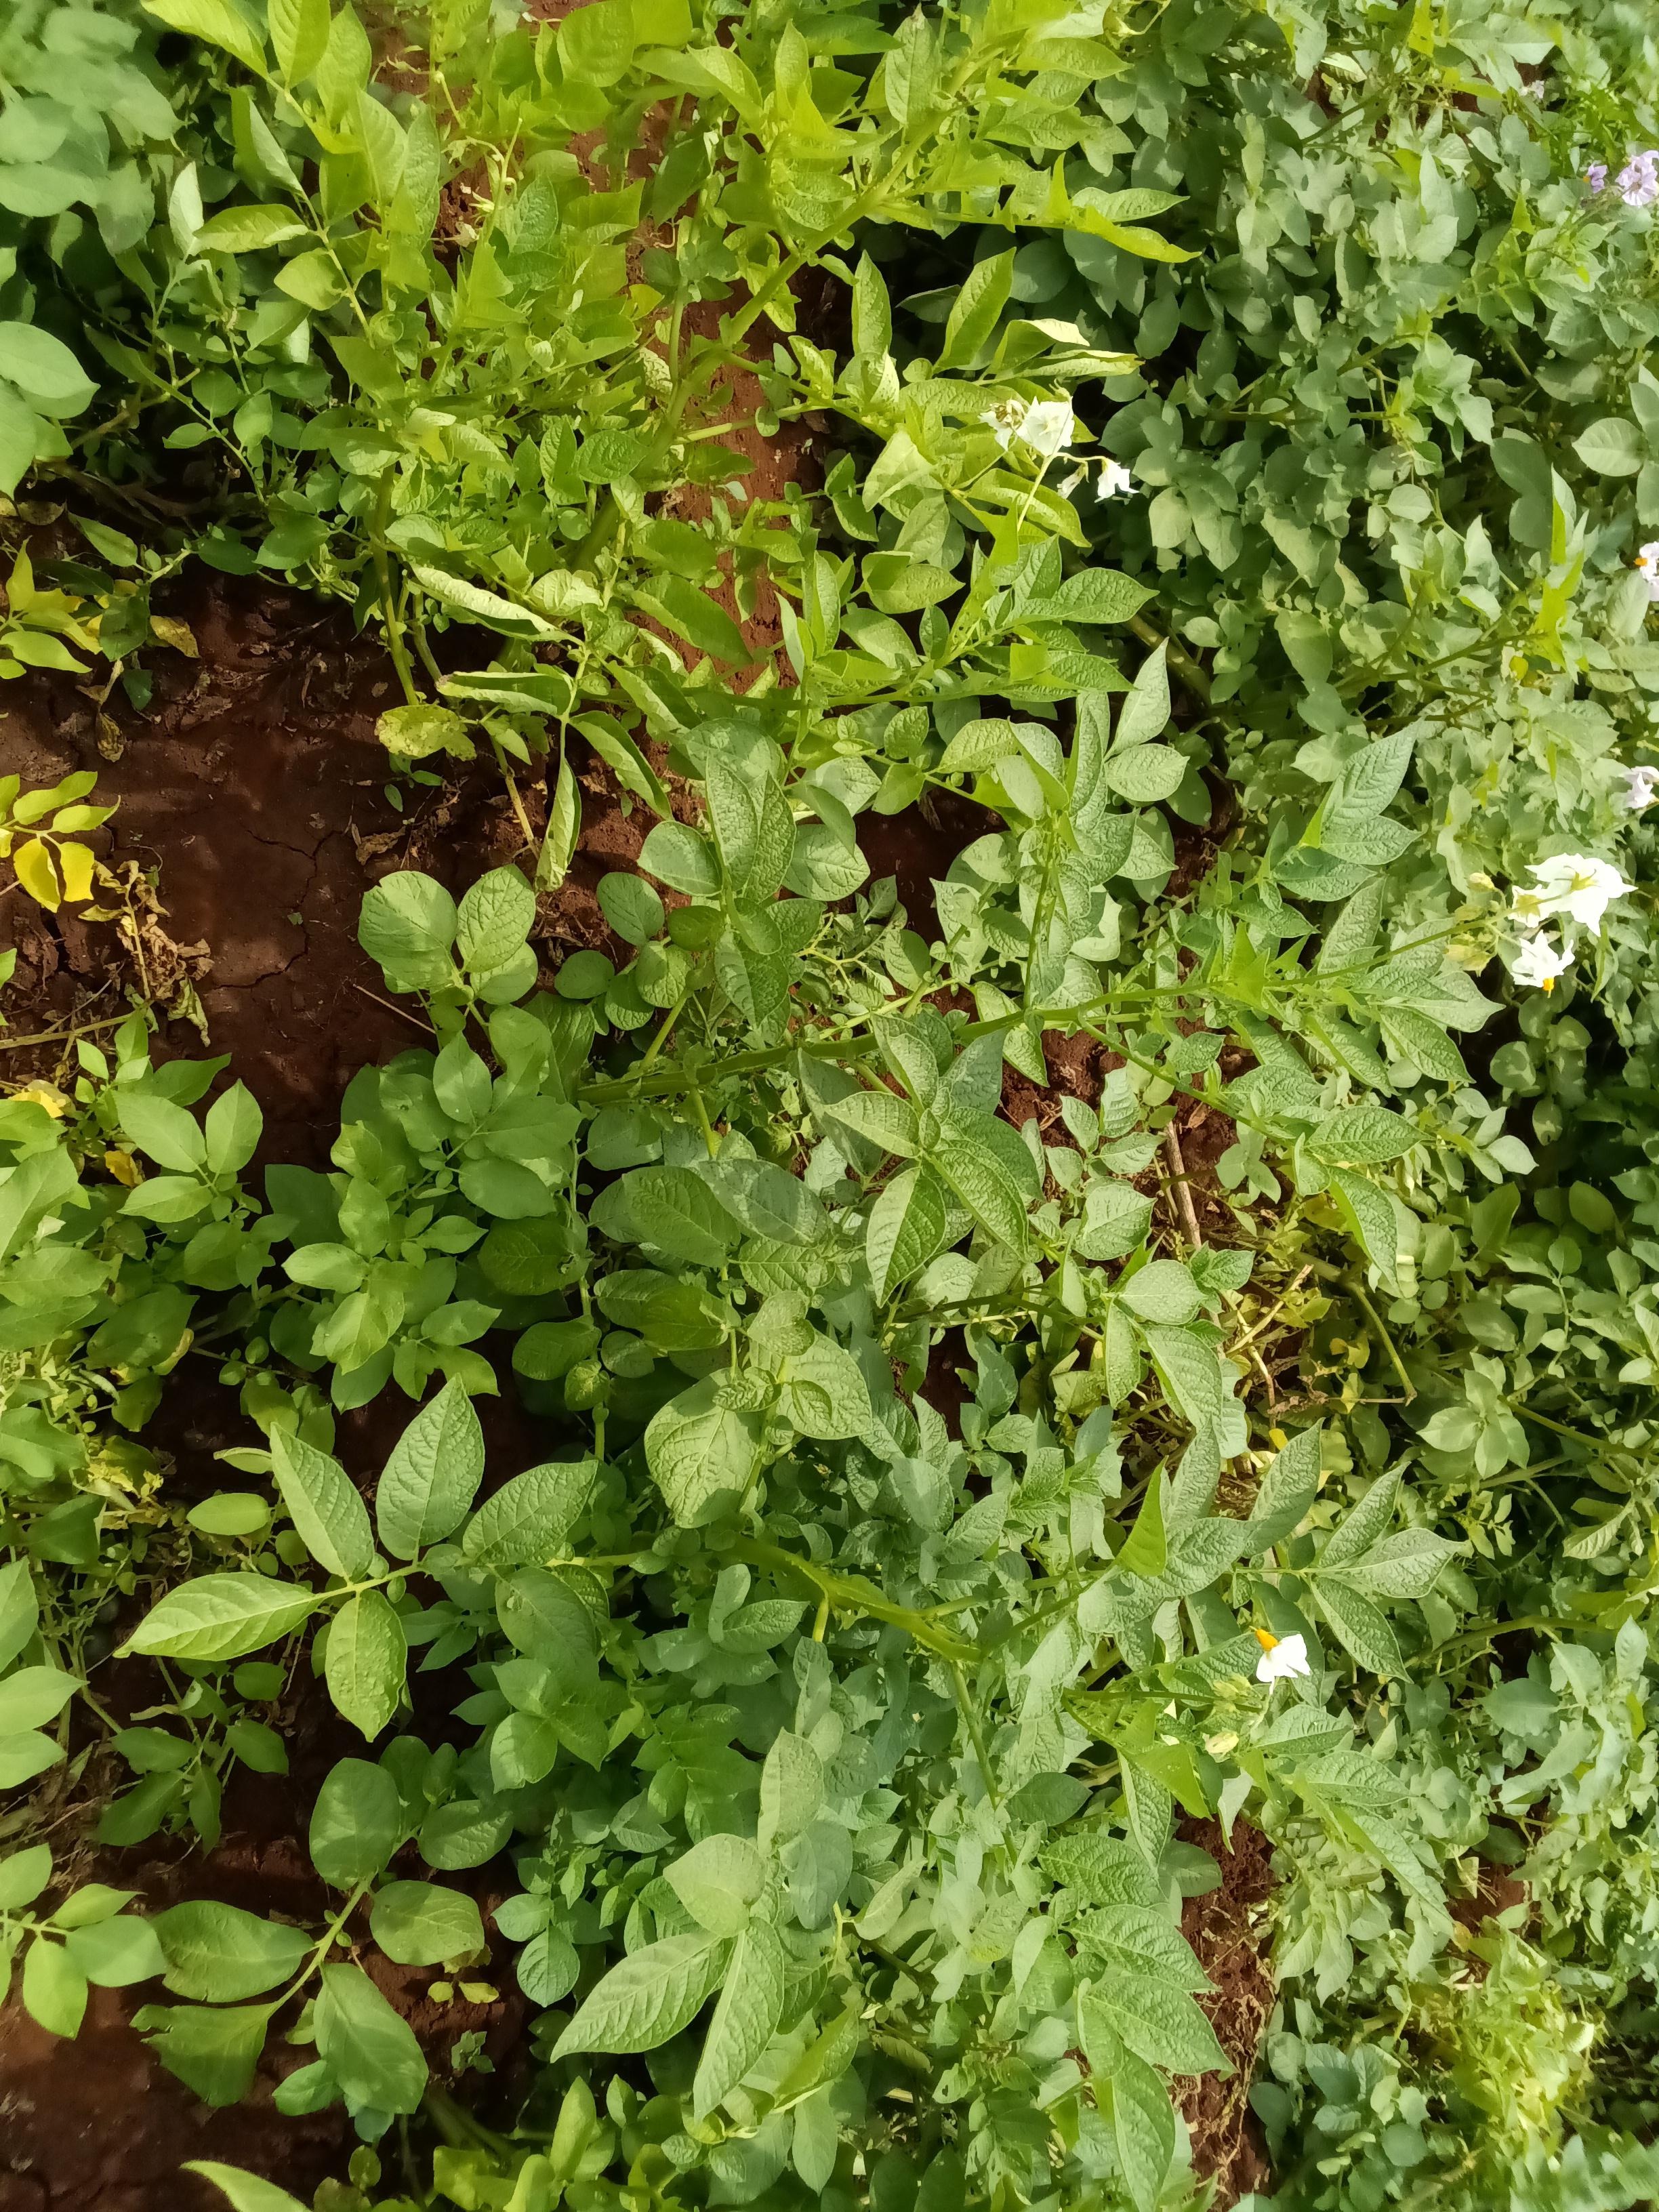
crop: potato
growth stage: maturity
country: Kenya
